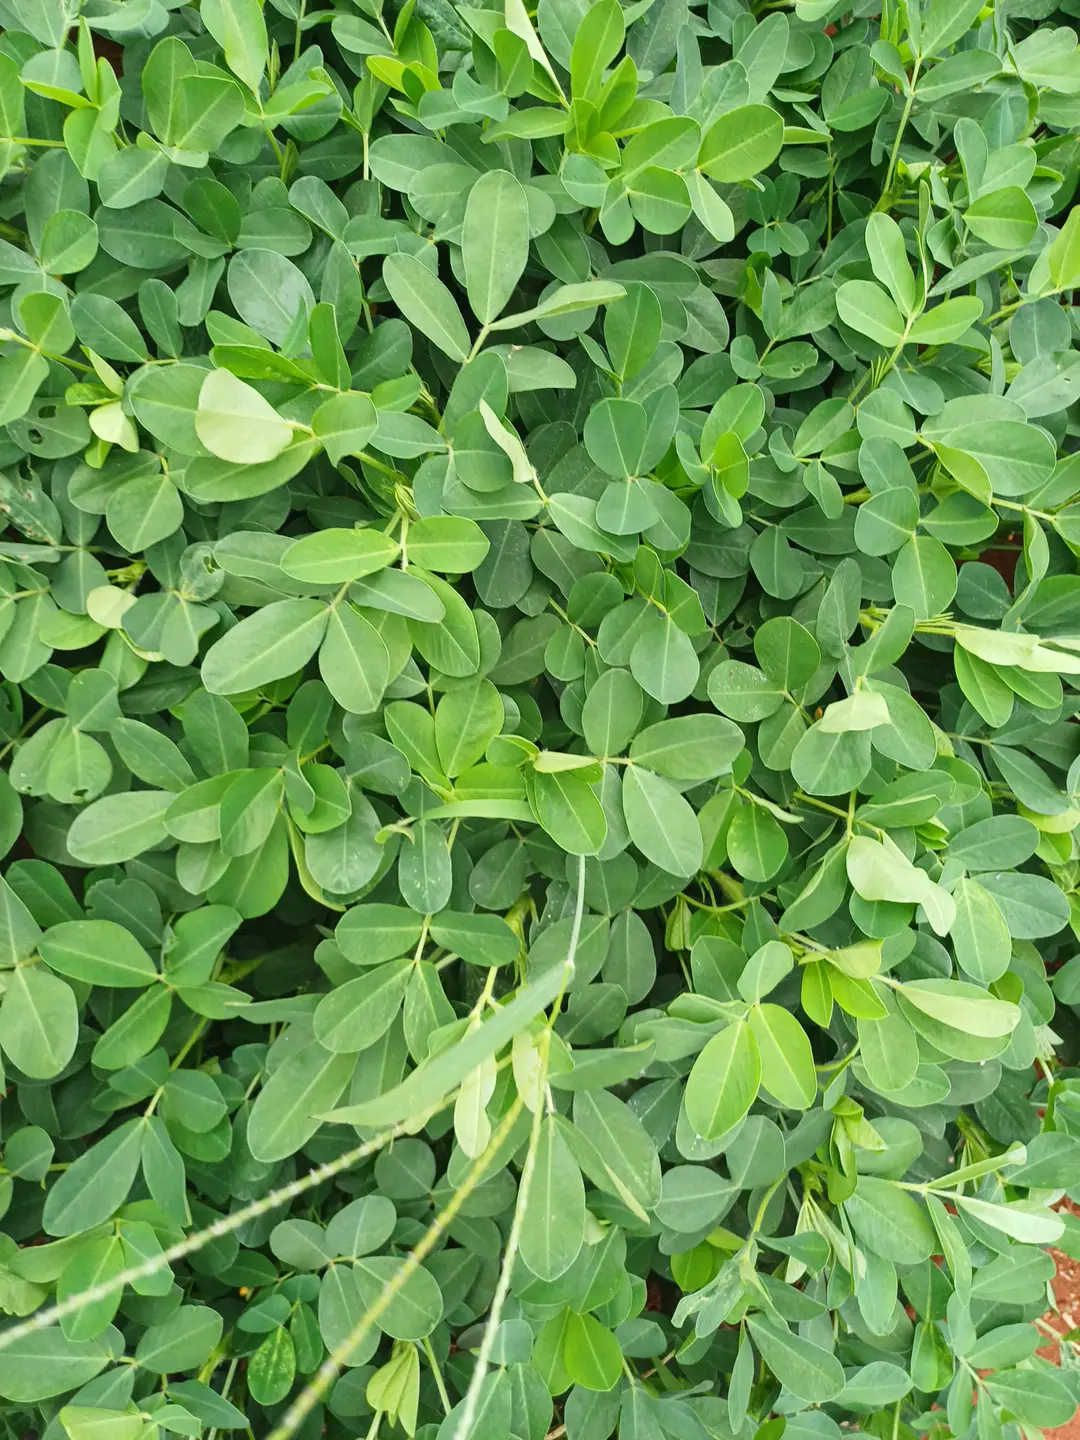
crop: groundnut
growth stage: flowering
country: Kenya
